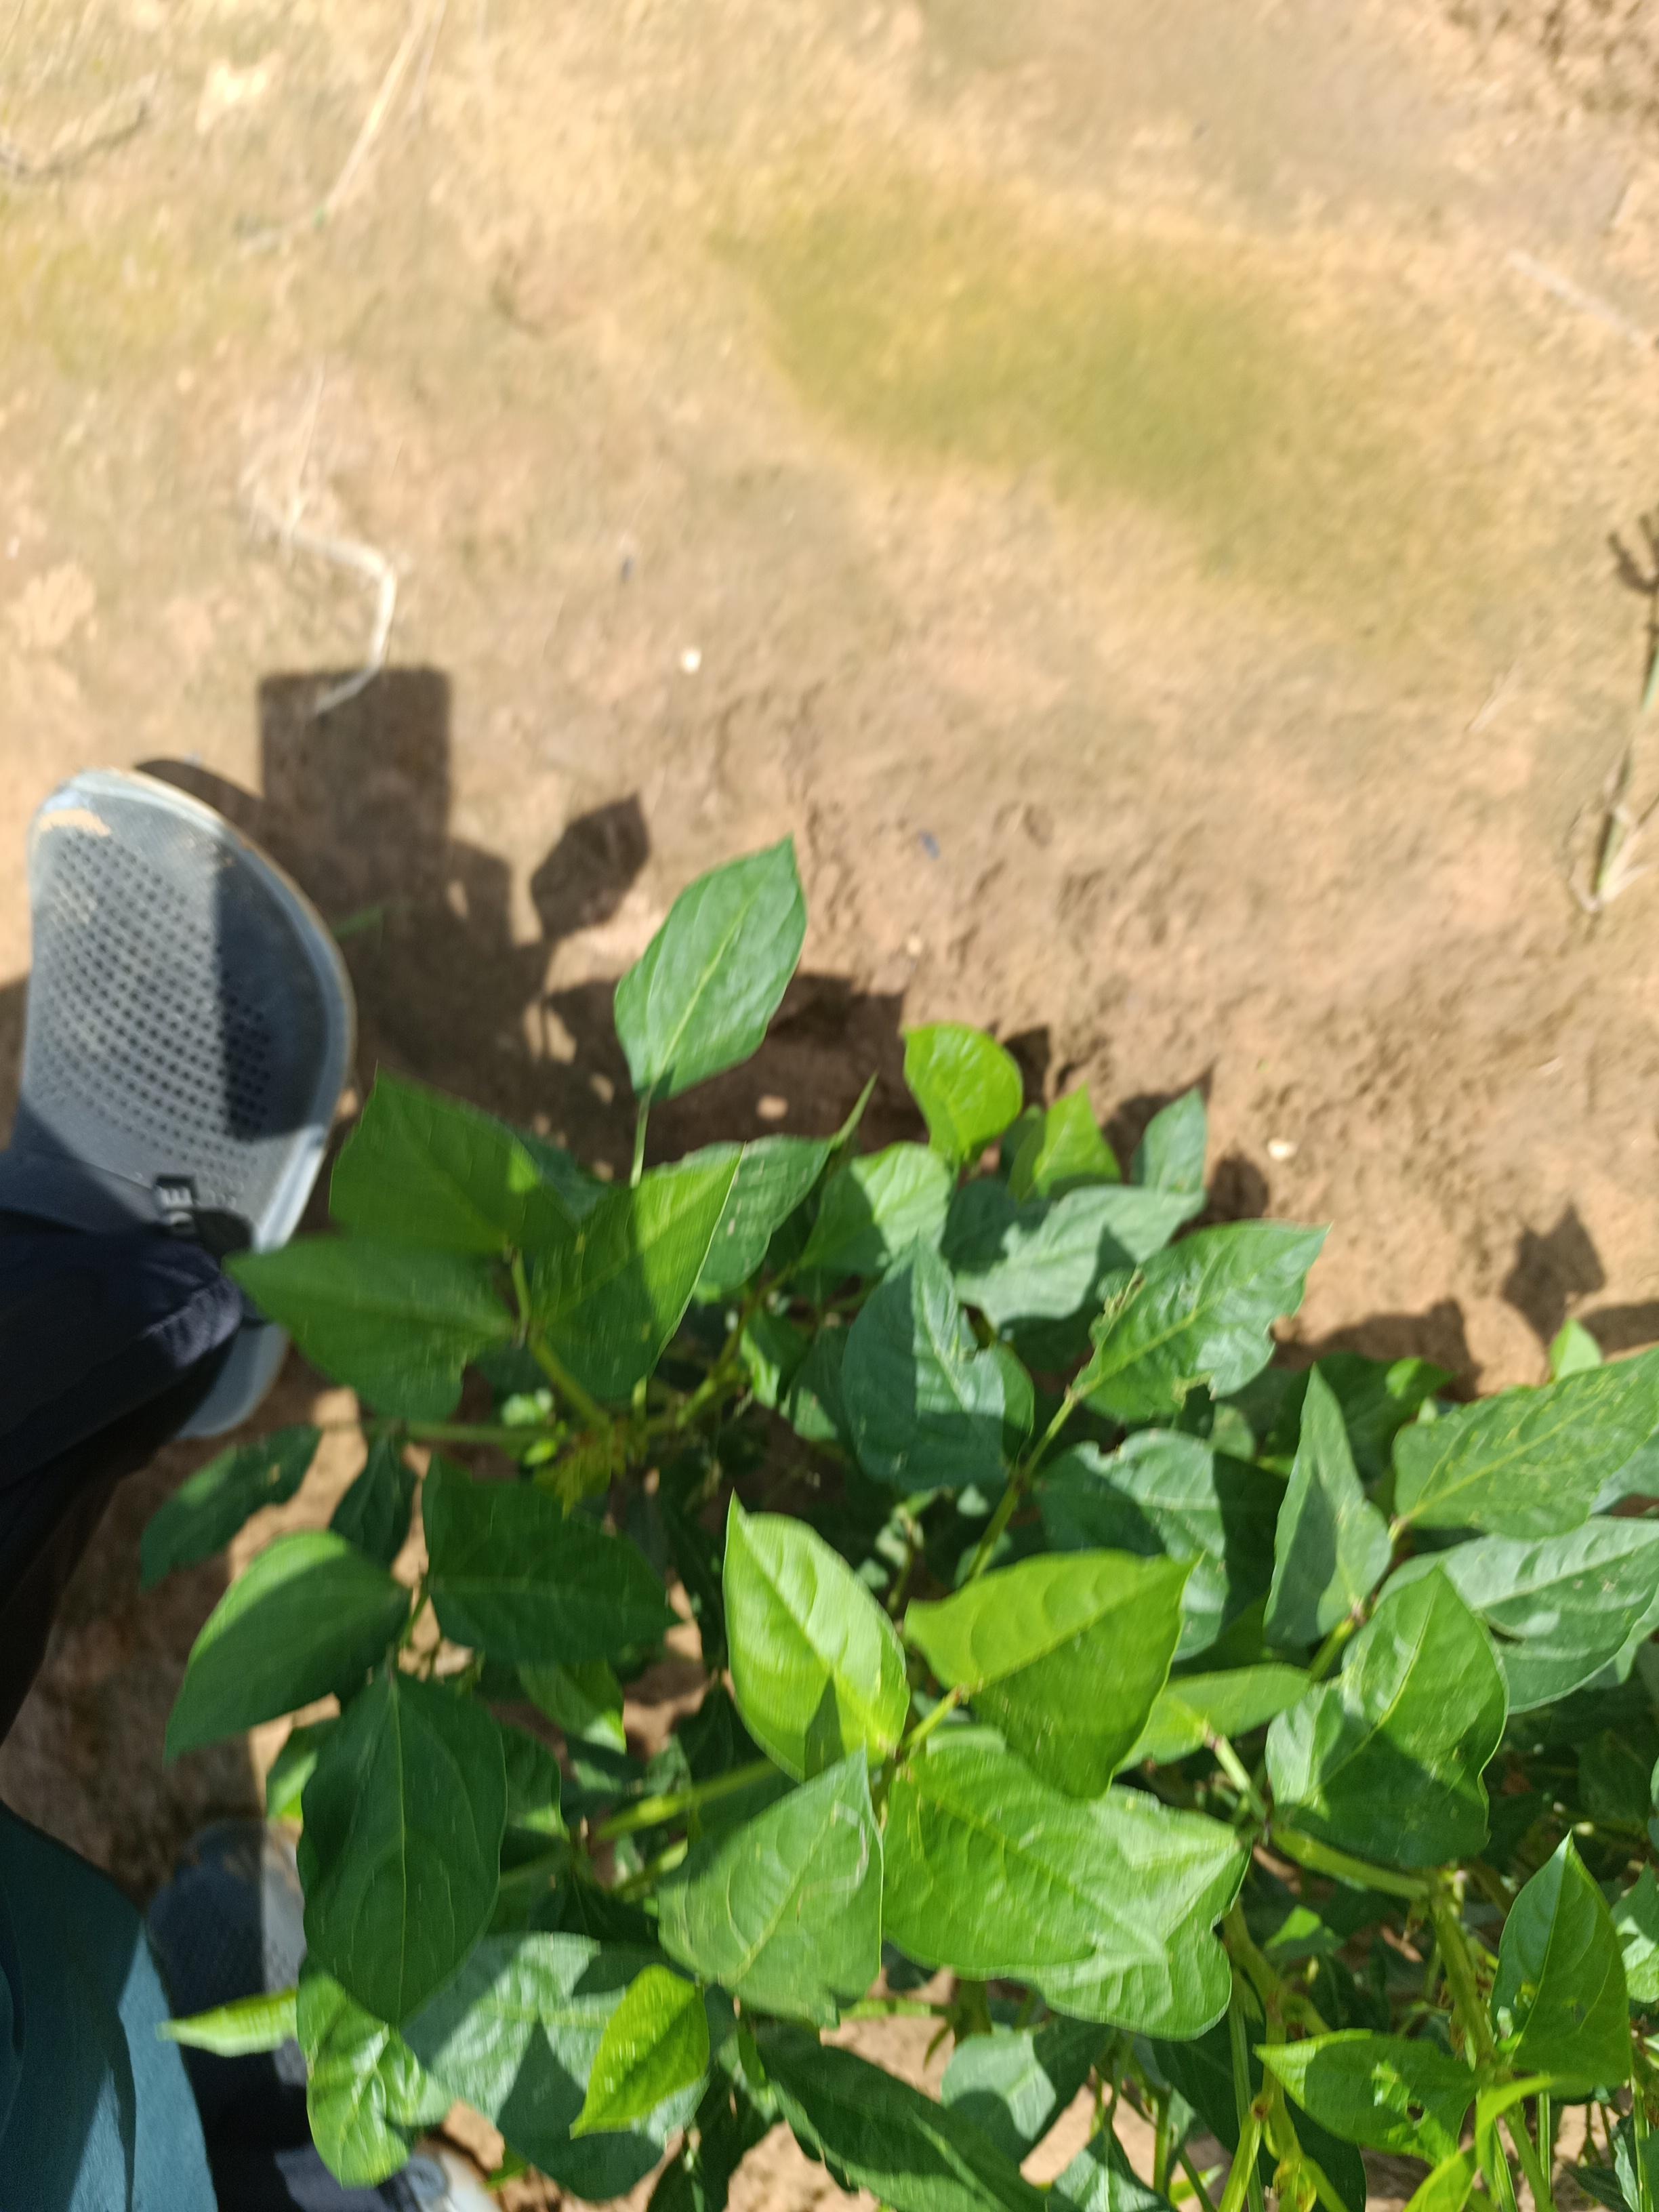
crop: cowpea
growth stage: emergence
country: Nigeria
